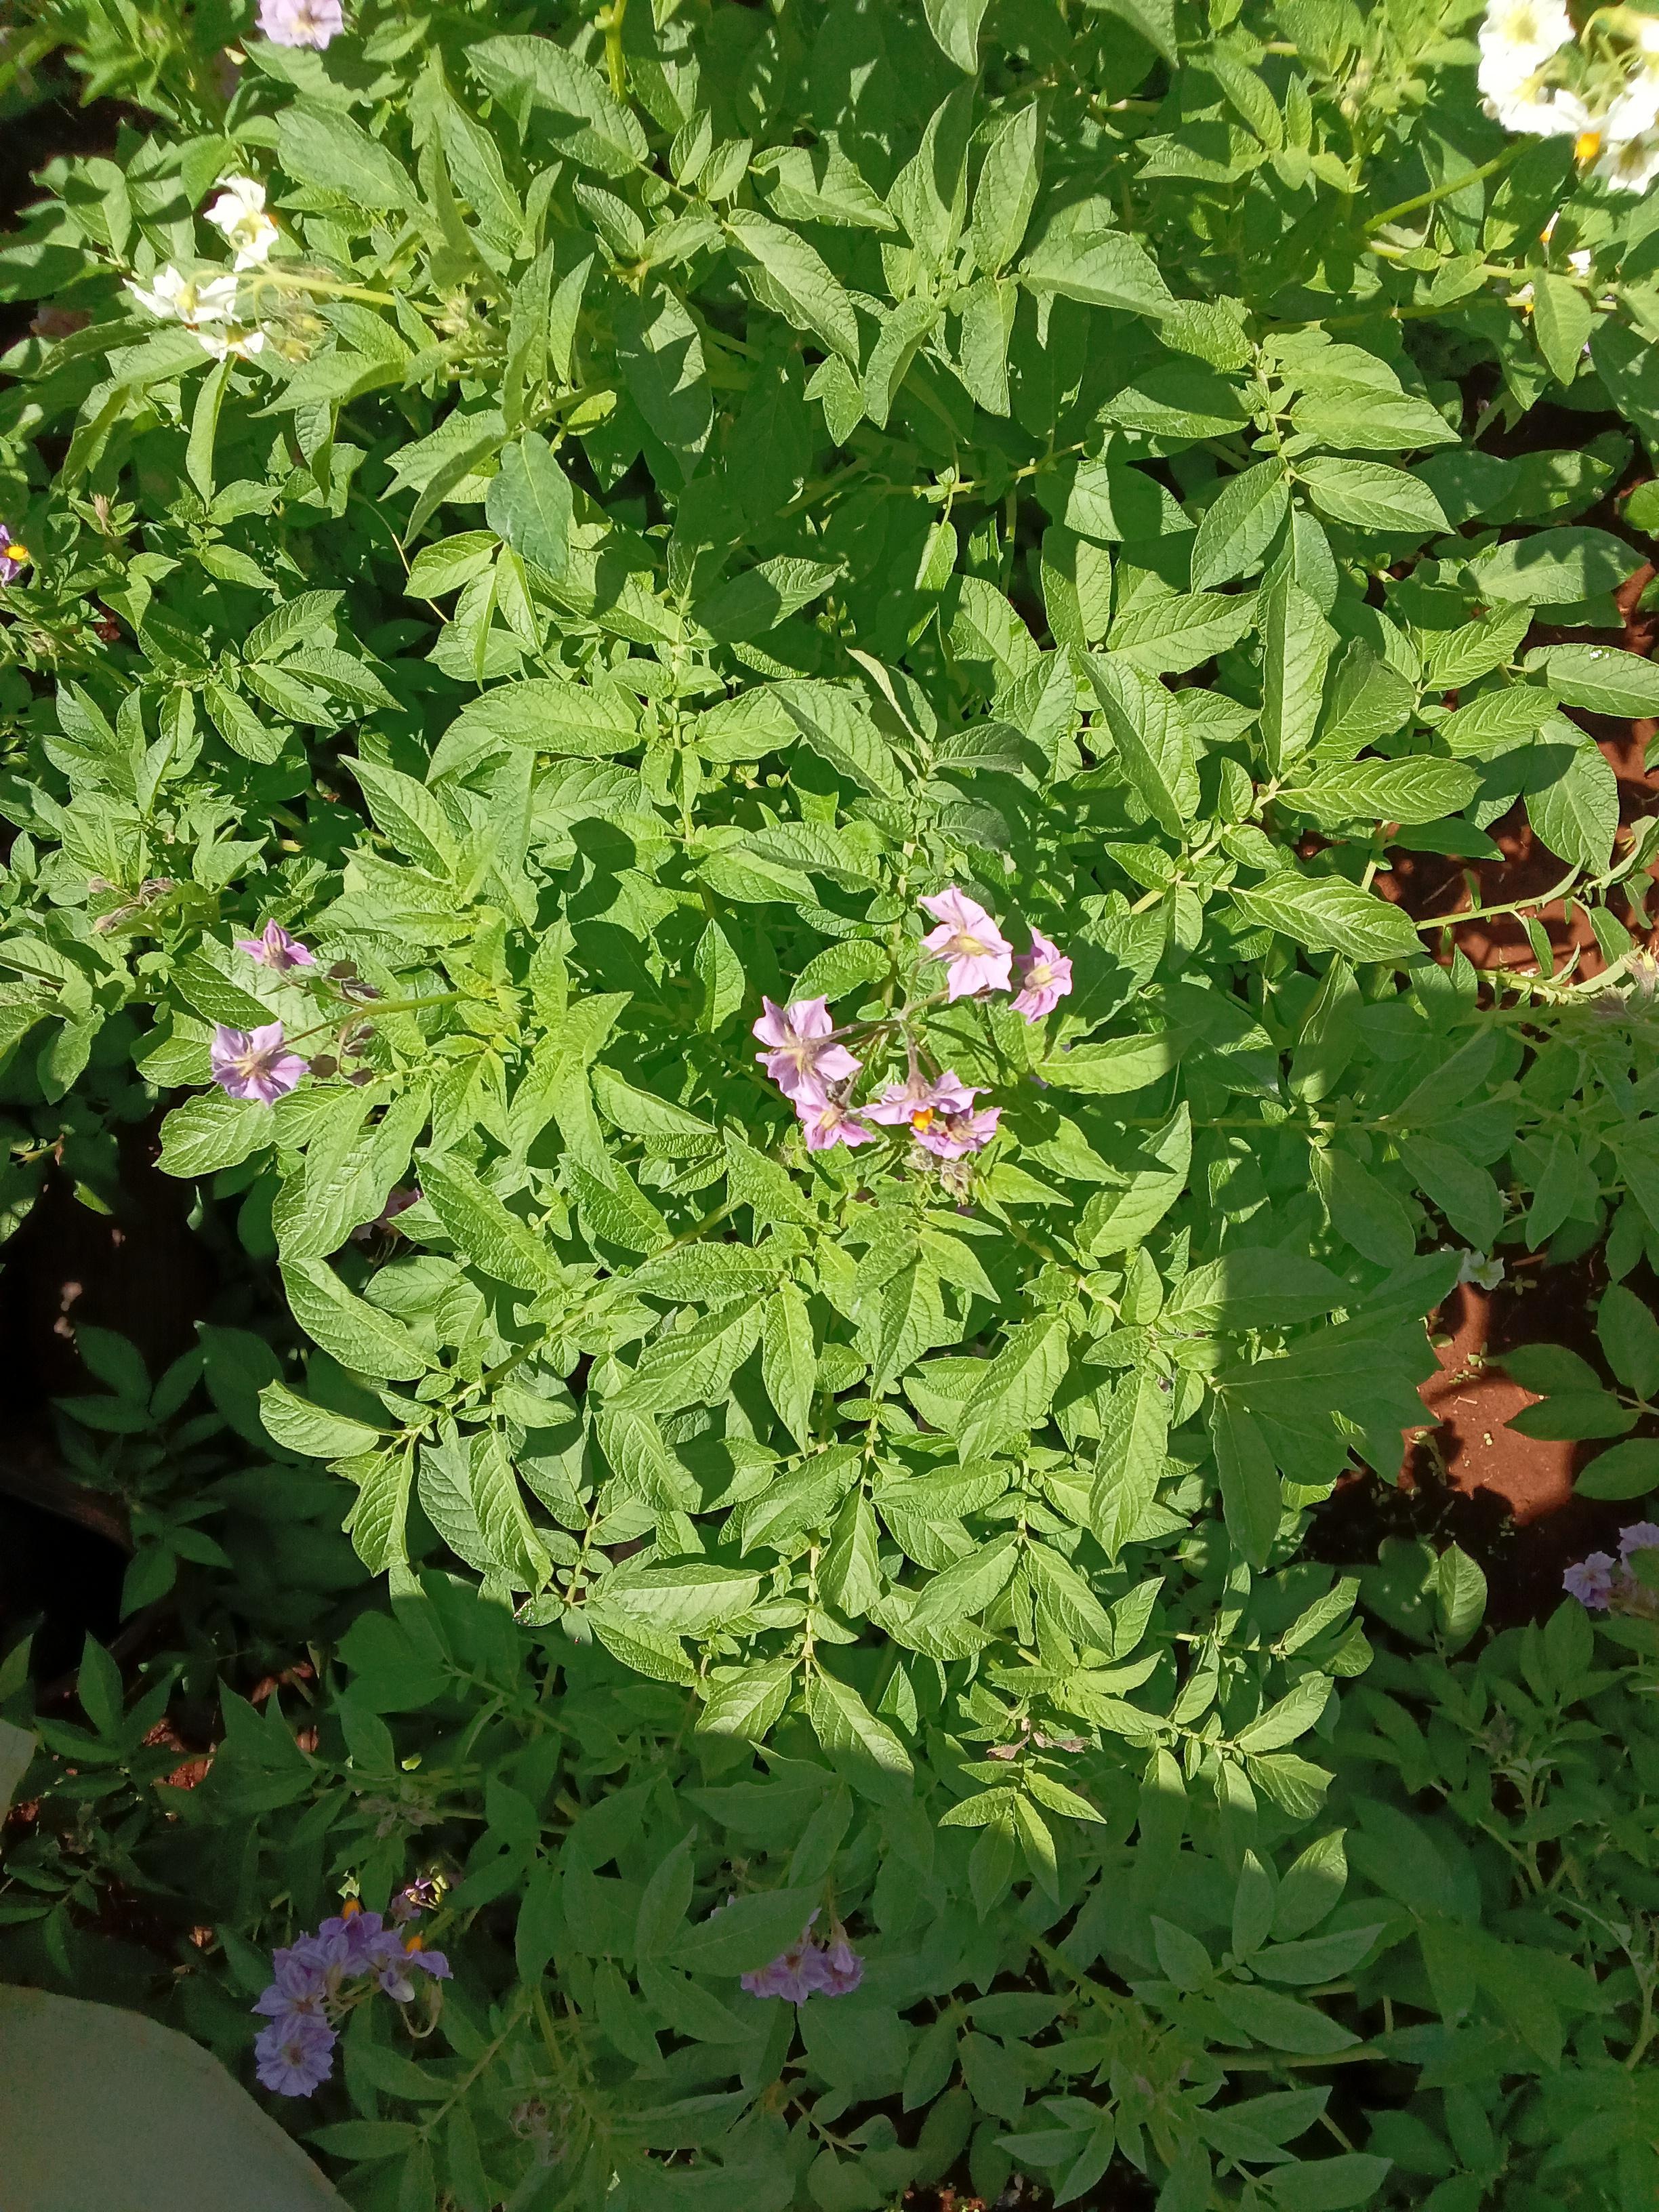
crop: potato
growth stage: flowering
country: Kenya
